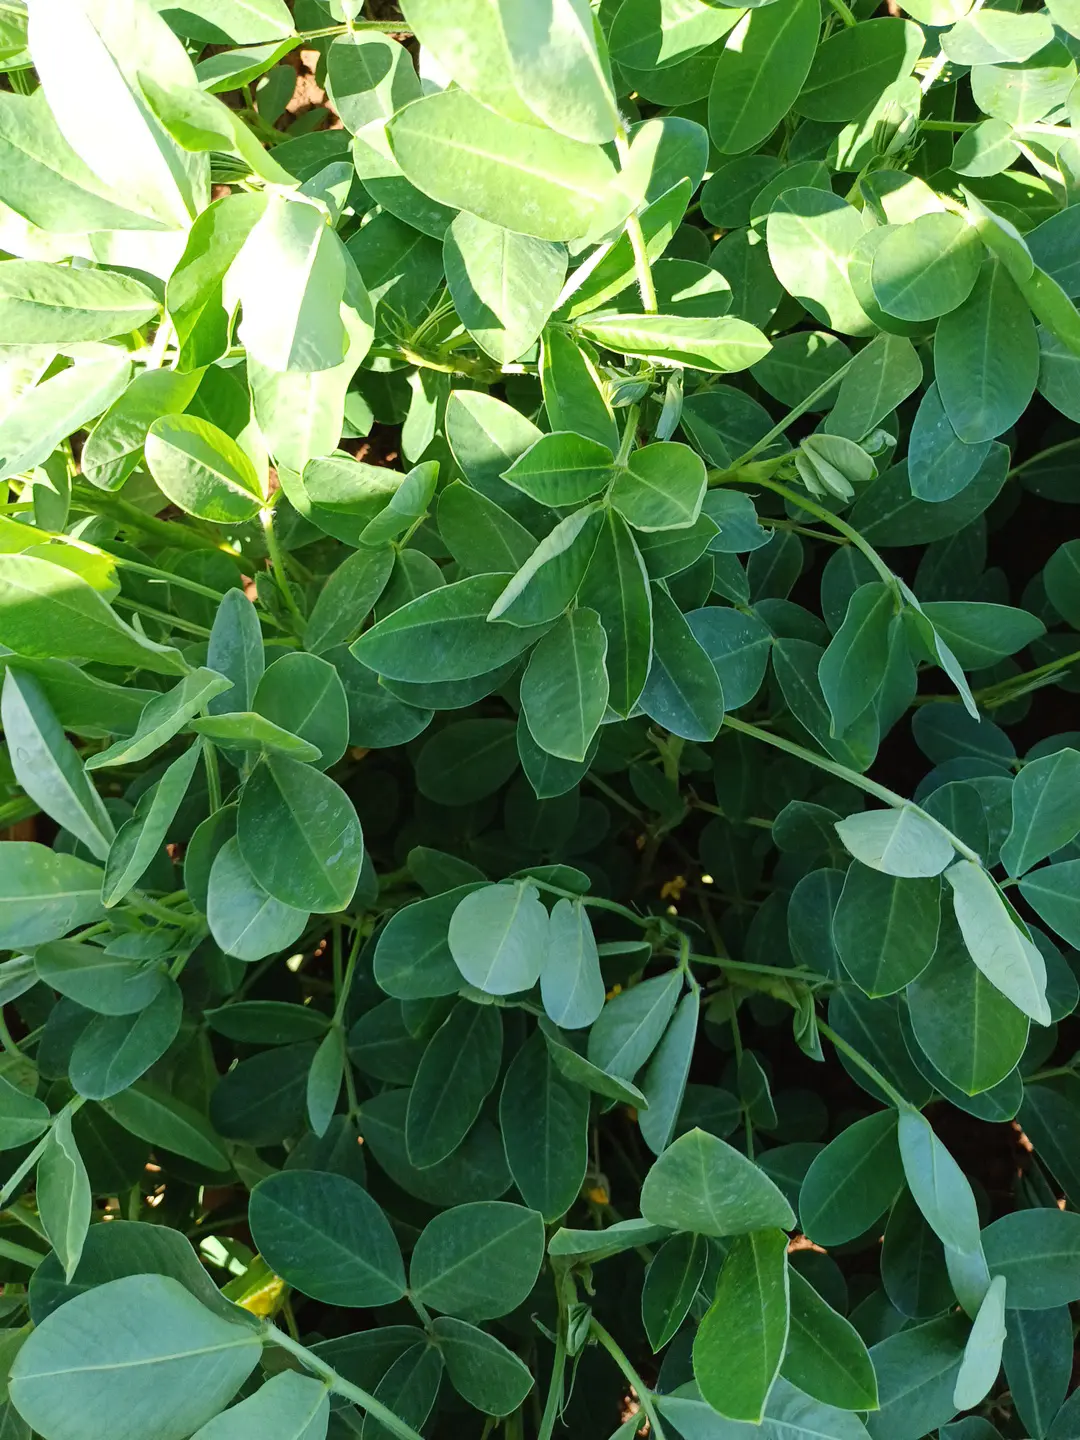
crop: groundnut
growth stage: flowering
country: Kenya
